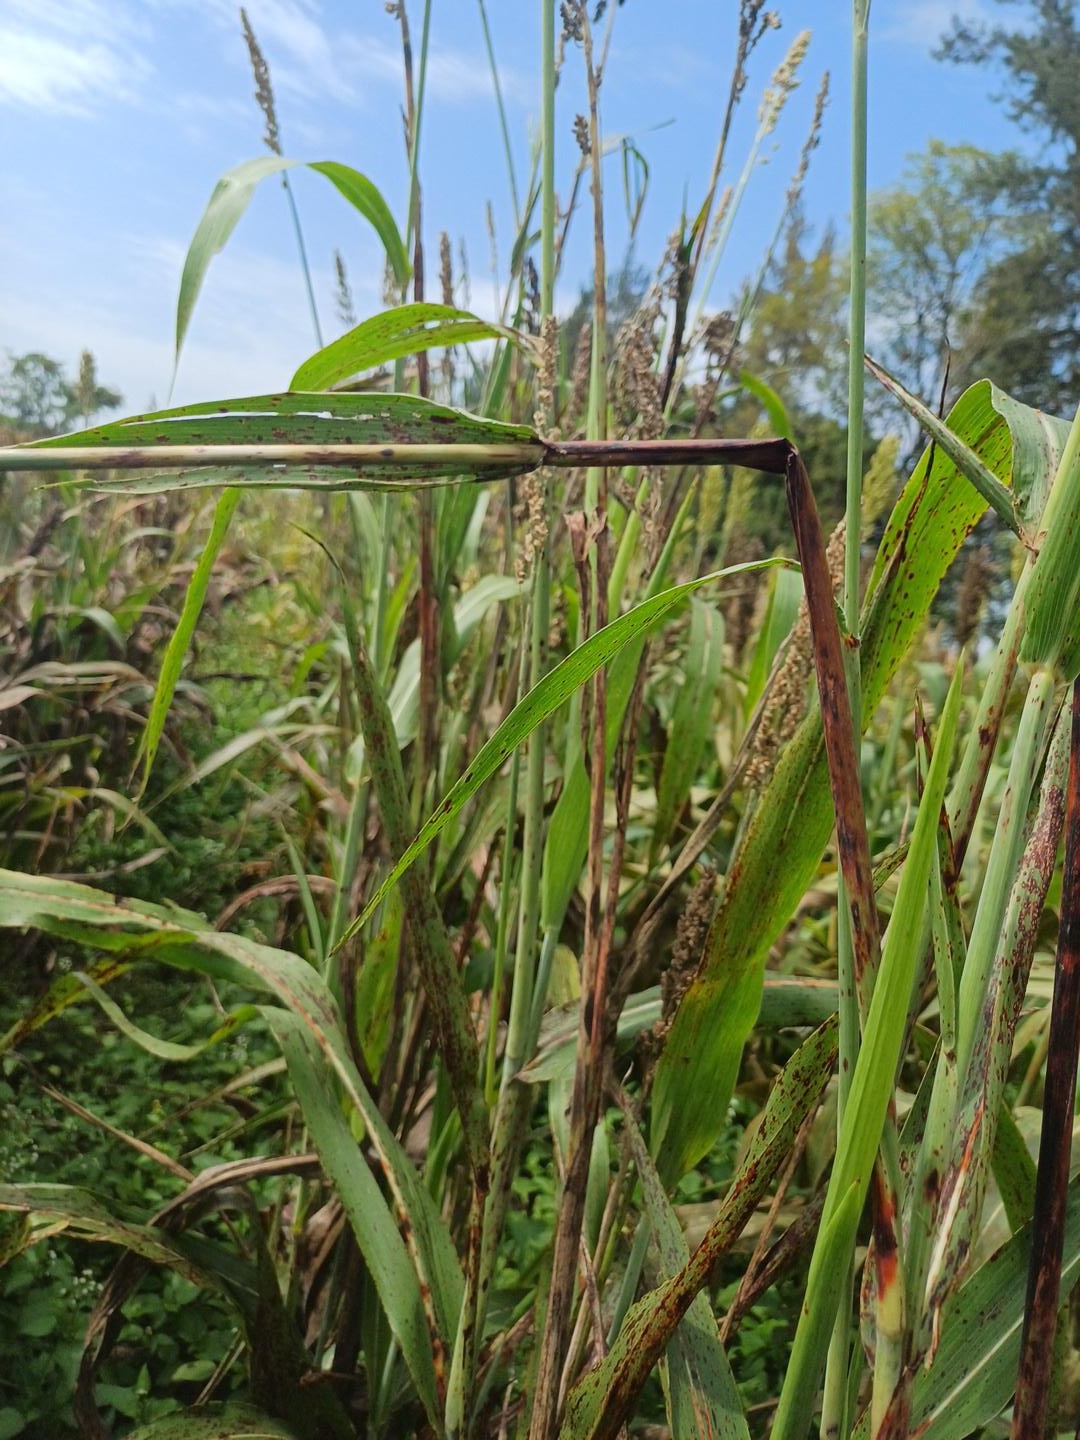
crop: sorghum
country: Kenya
